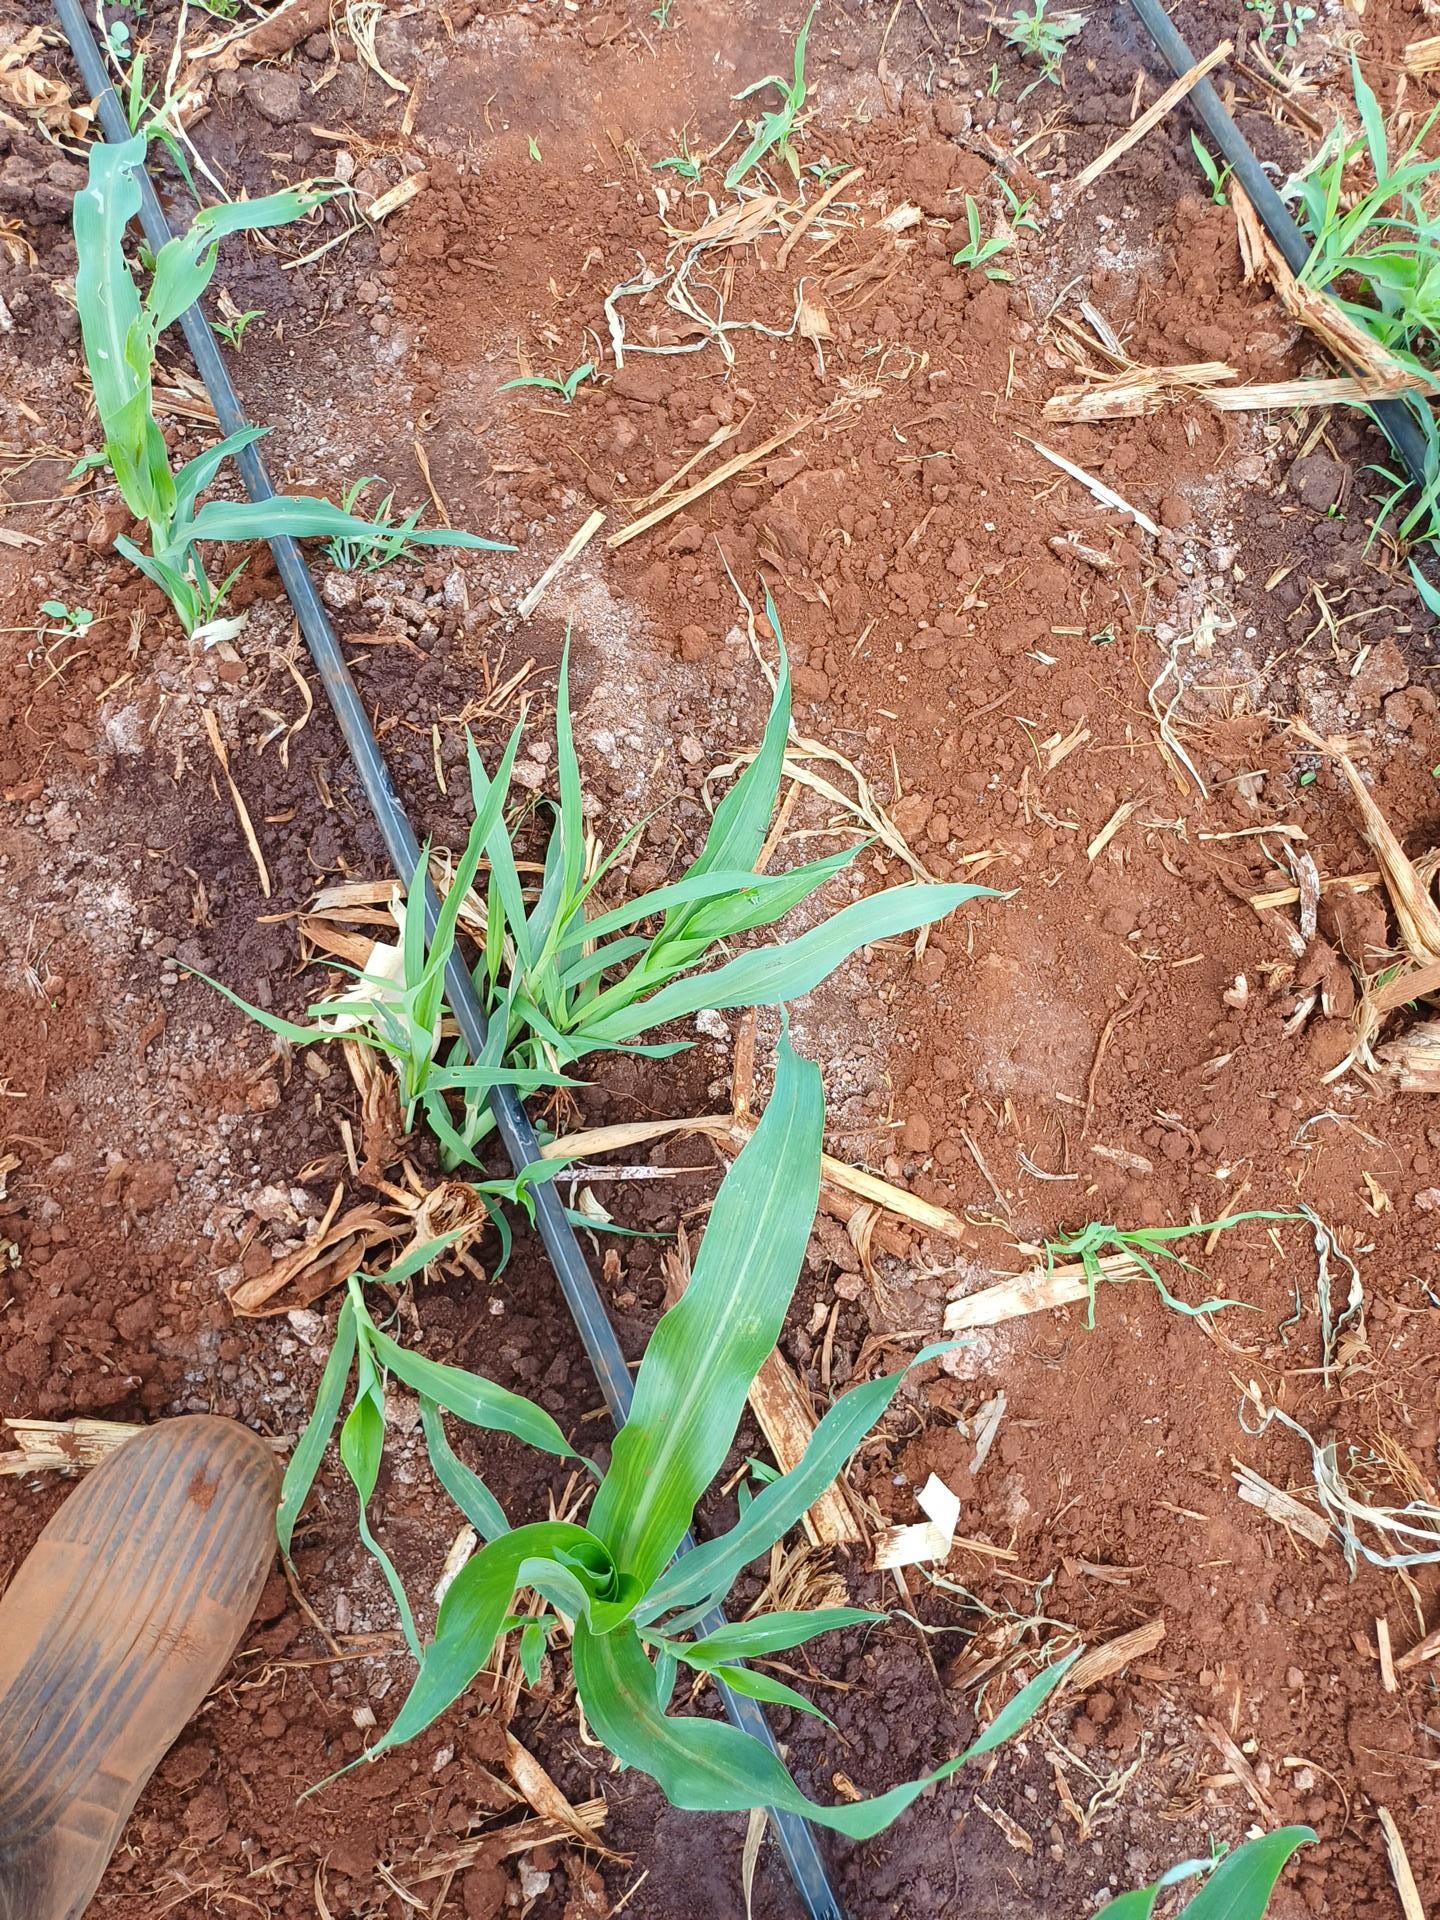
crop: sorghum
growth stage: vegetative
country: Kenya
